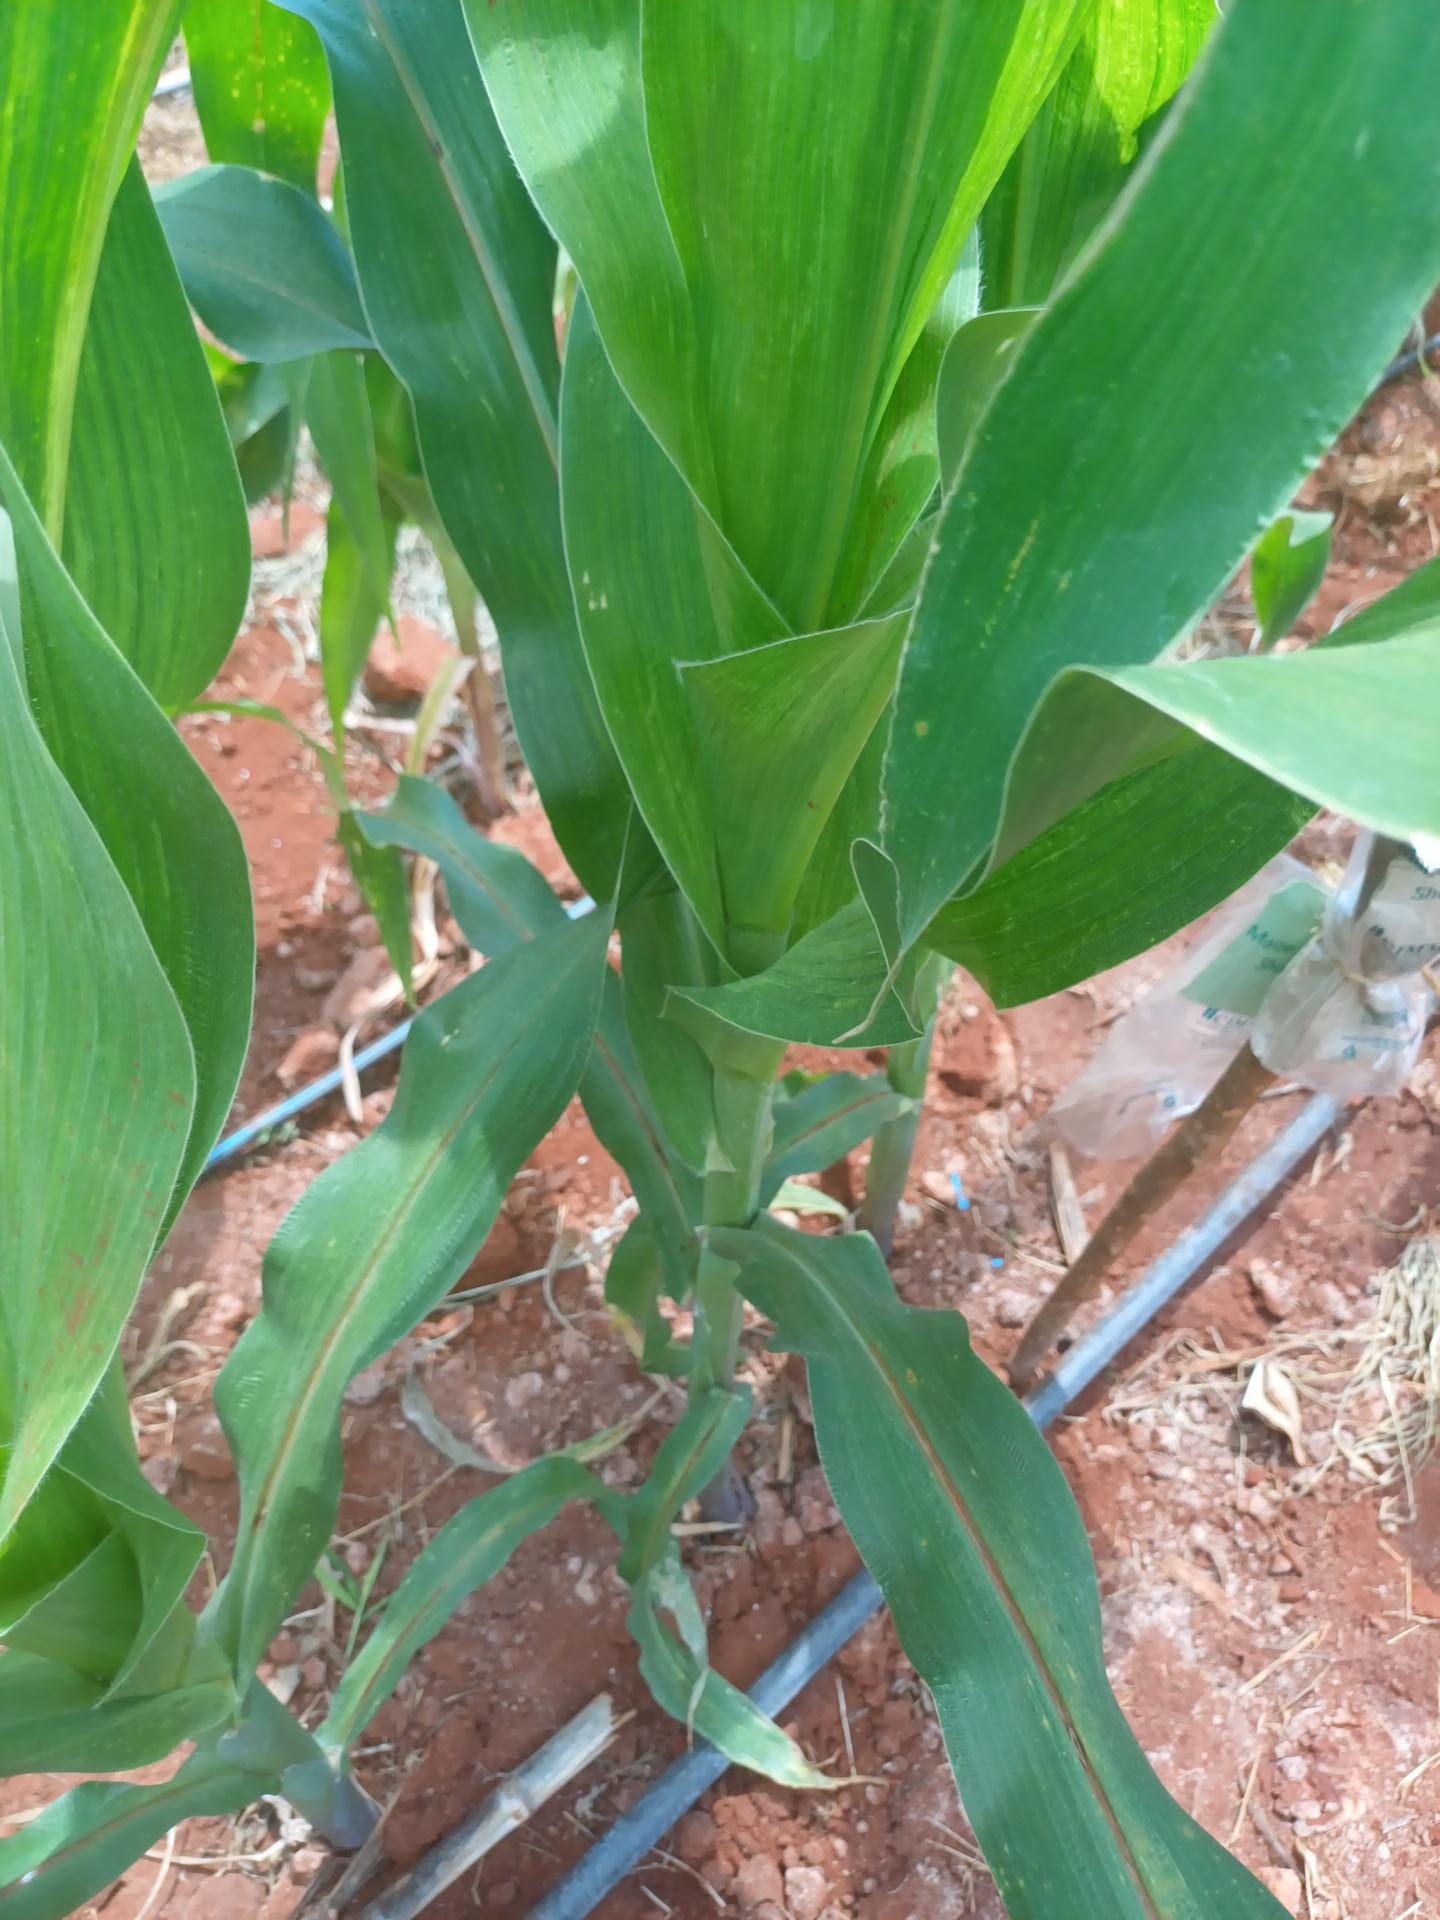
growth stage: vegetative
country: Kenya
